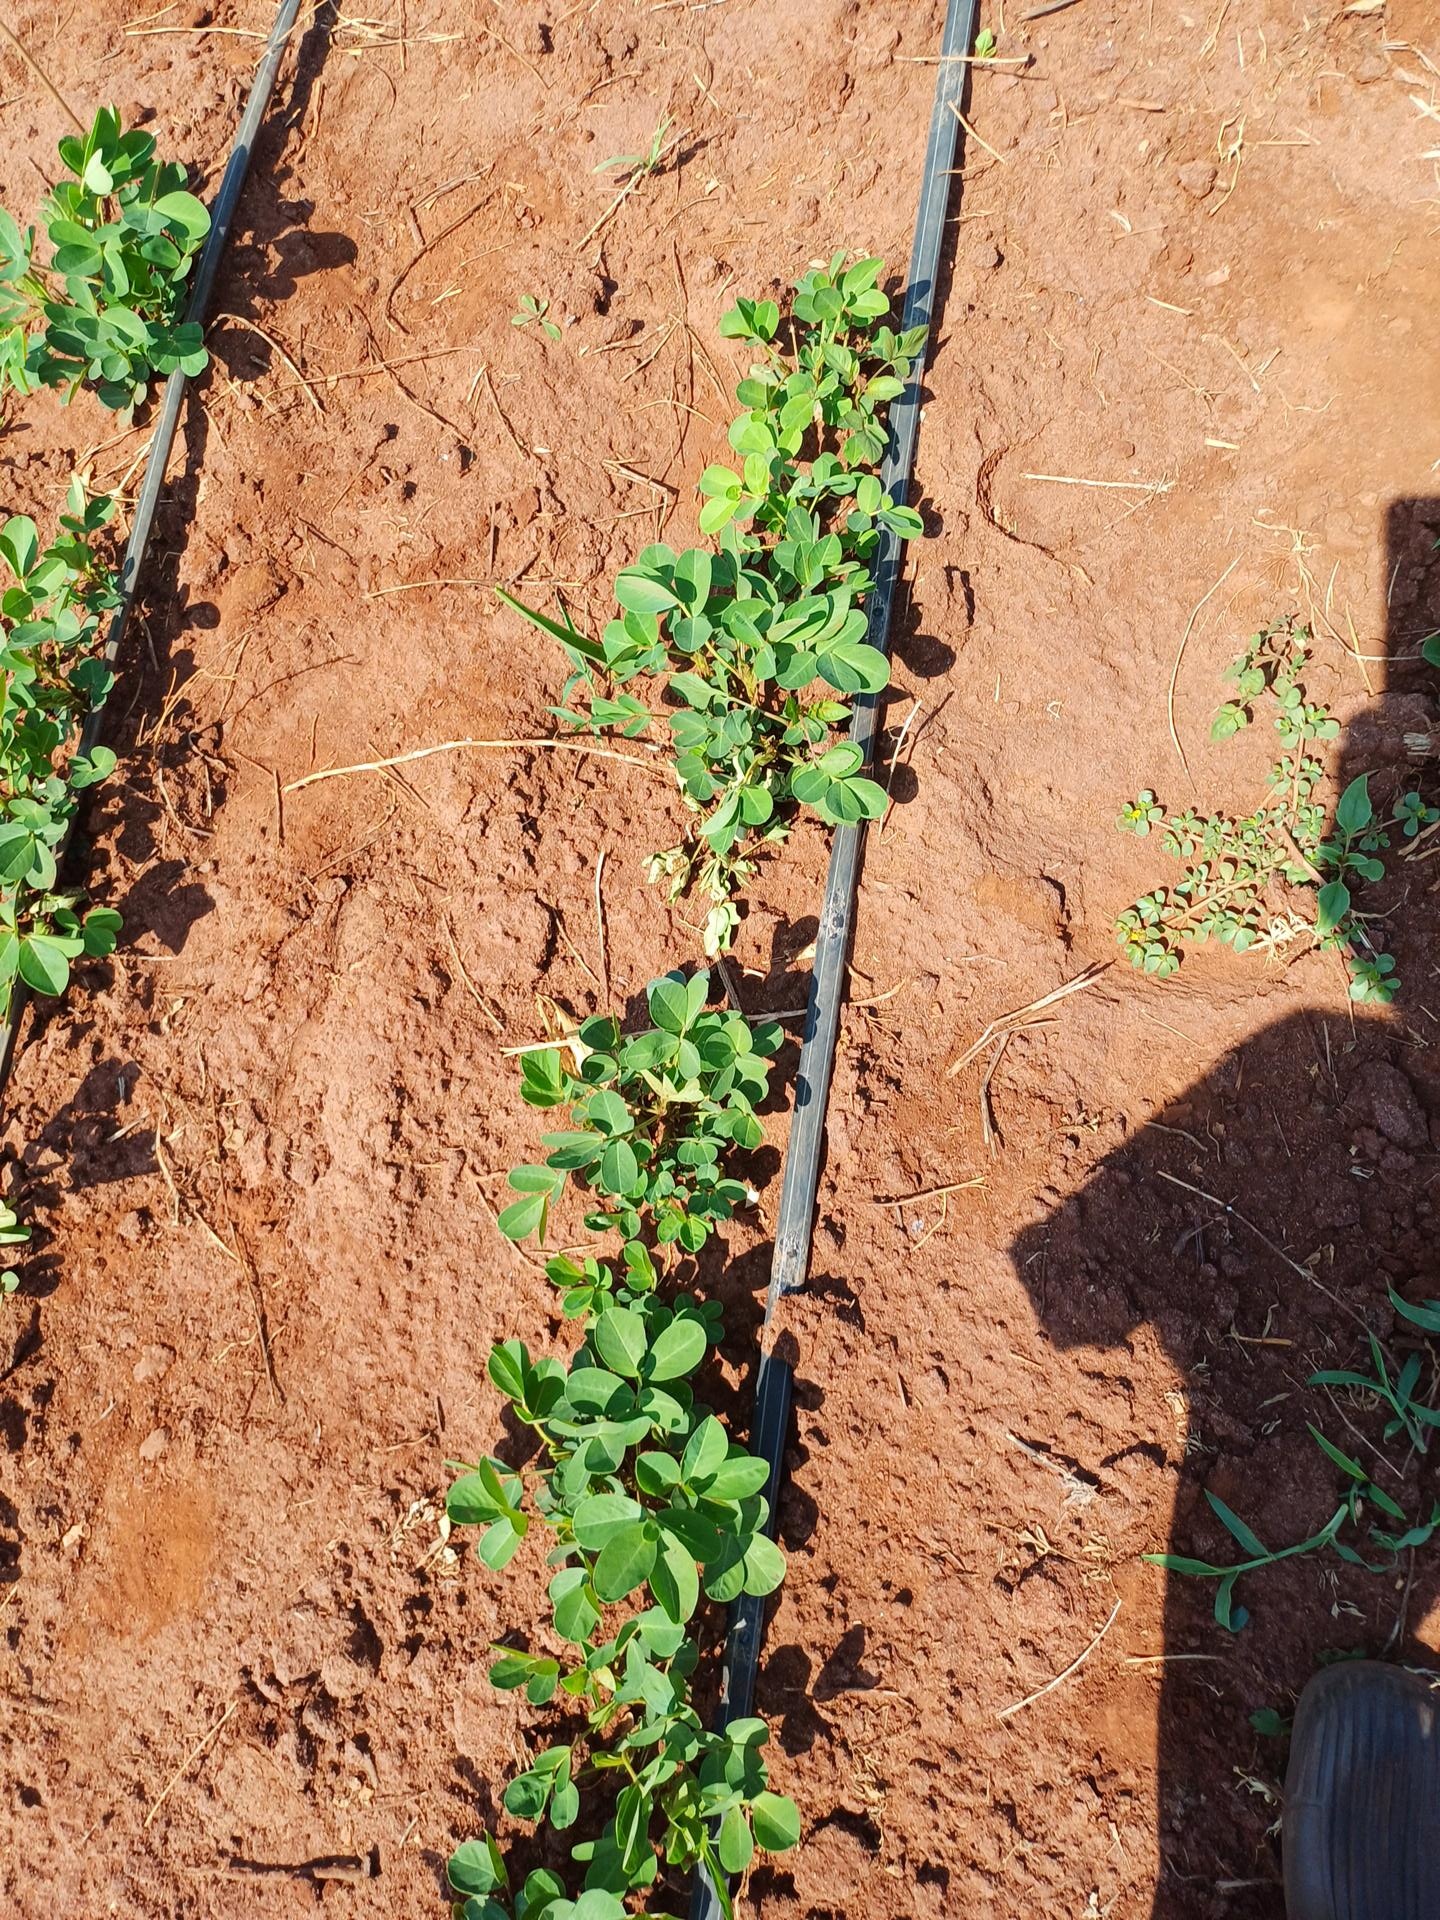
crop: groundnut
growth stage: vegetative
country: Kenya
